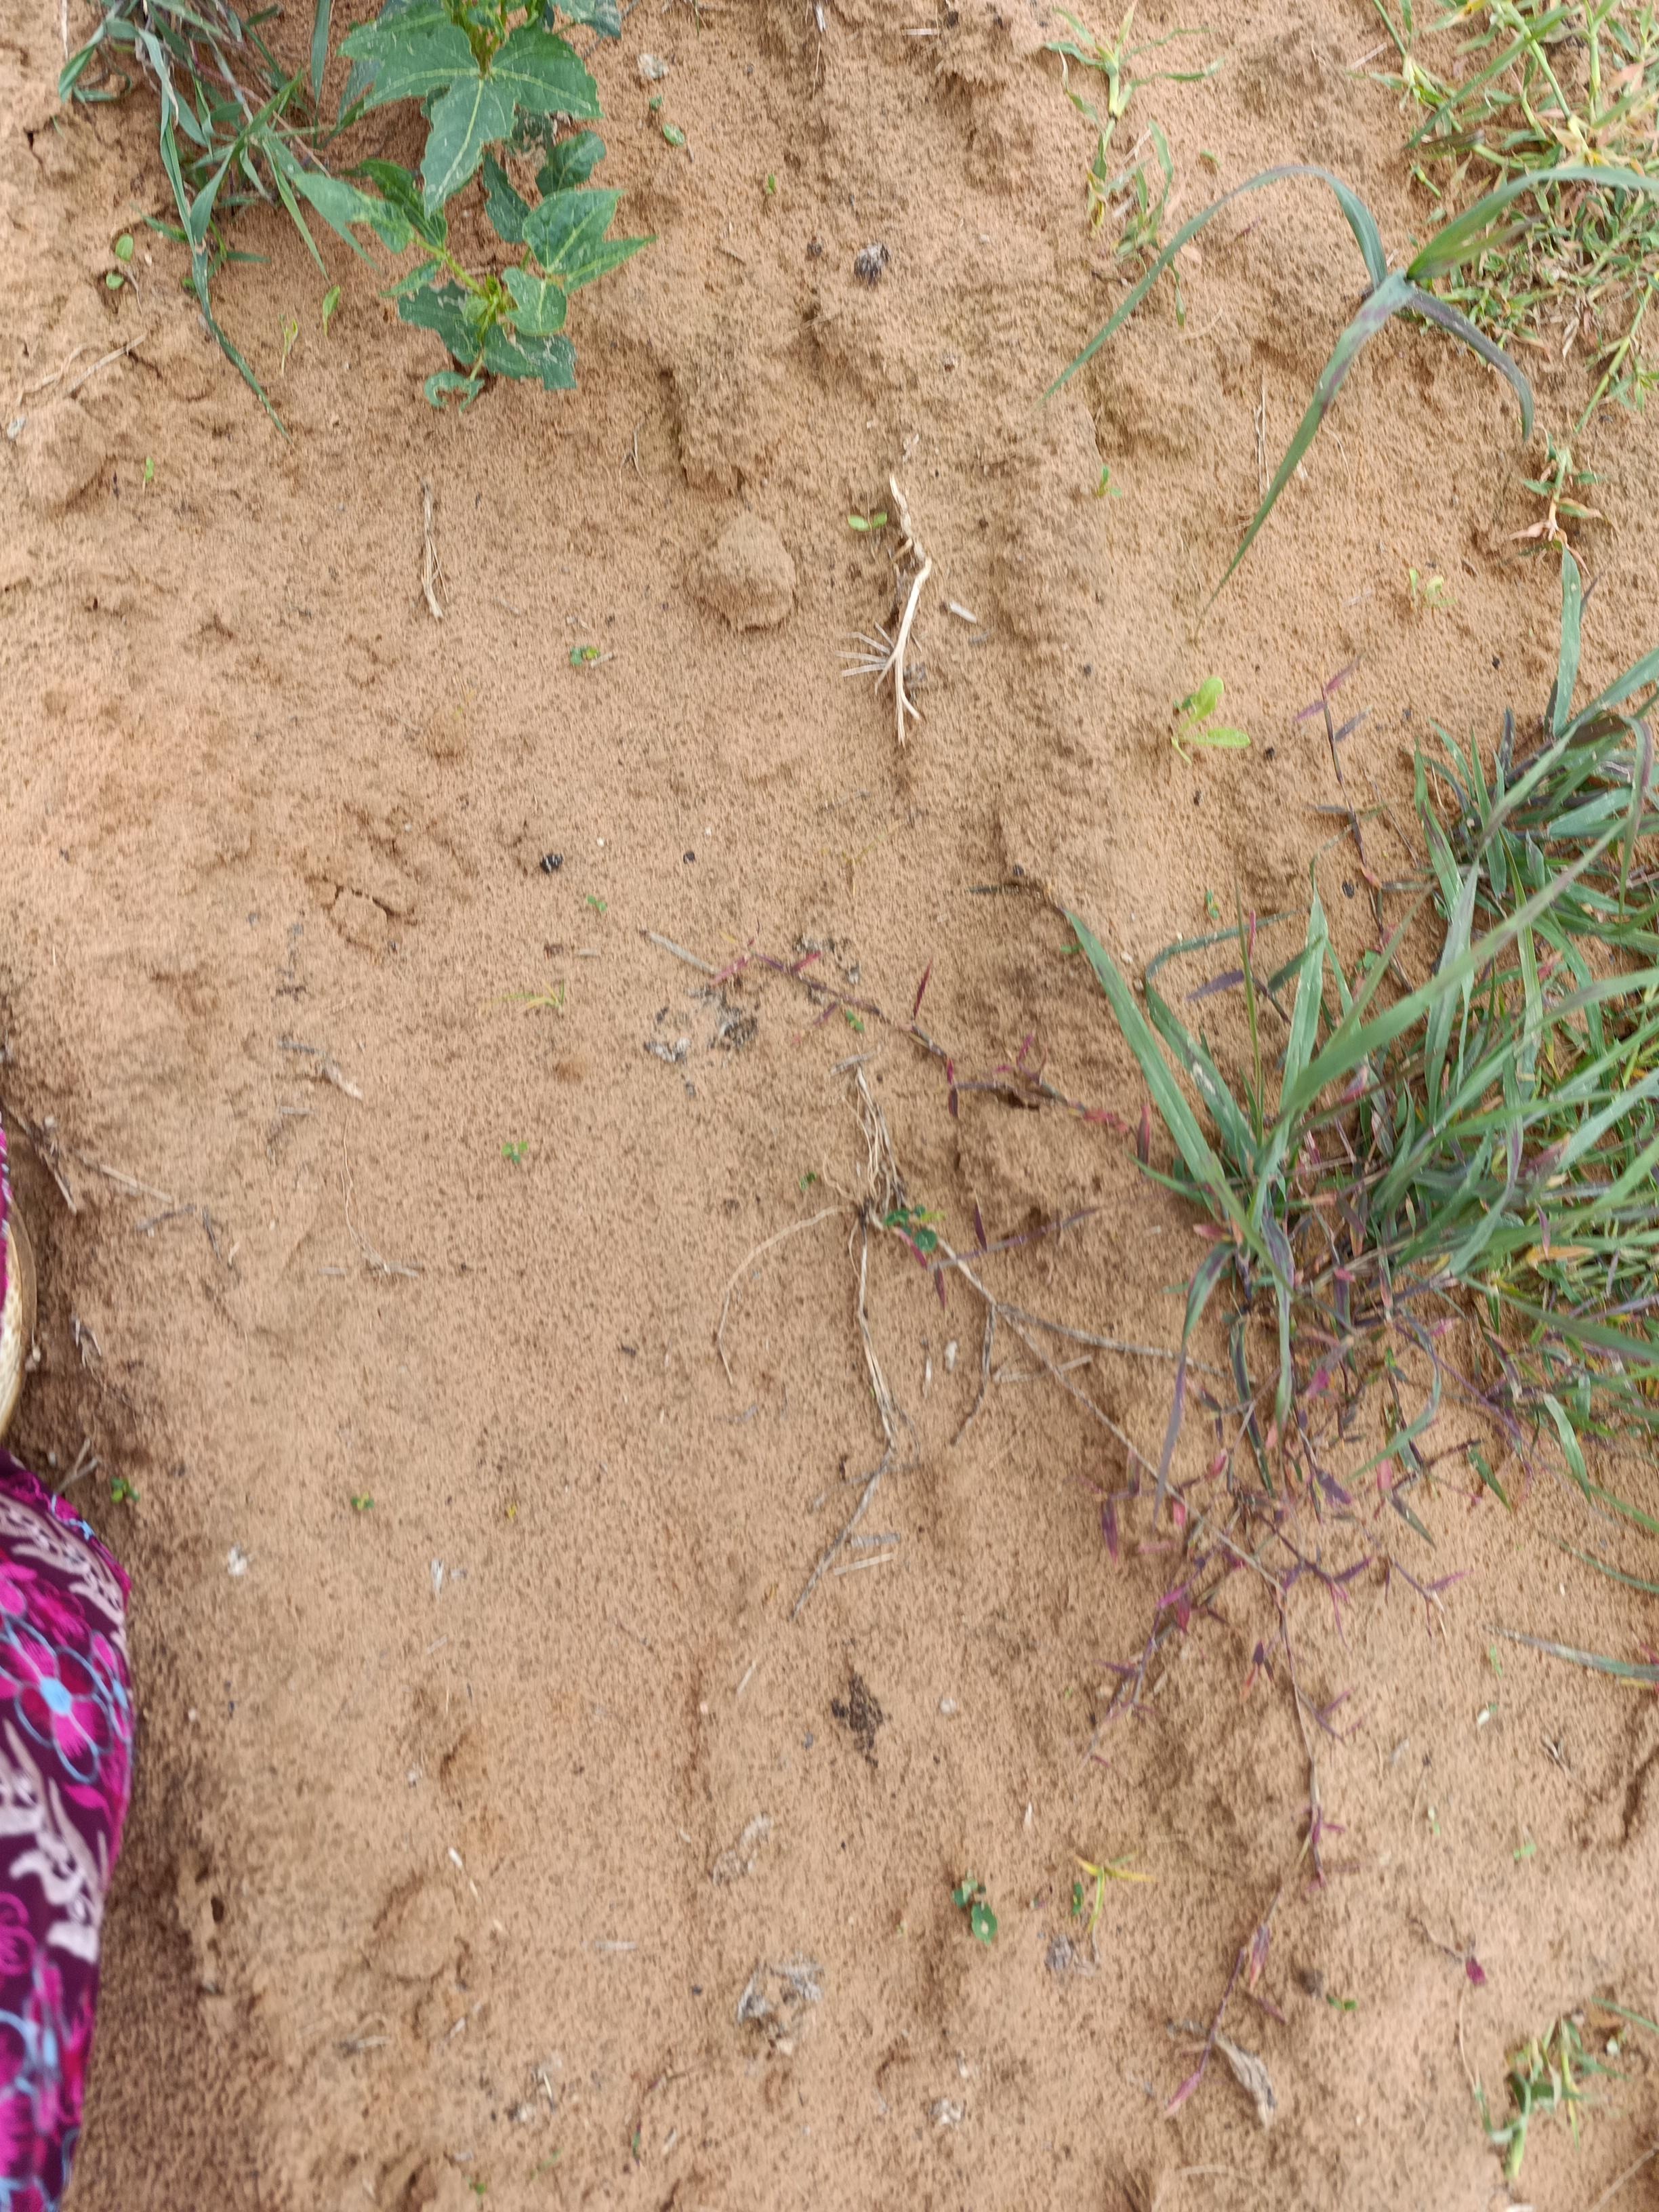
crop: cowpea
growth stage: emergence
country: Nigeria
